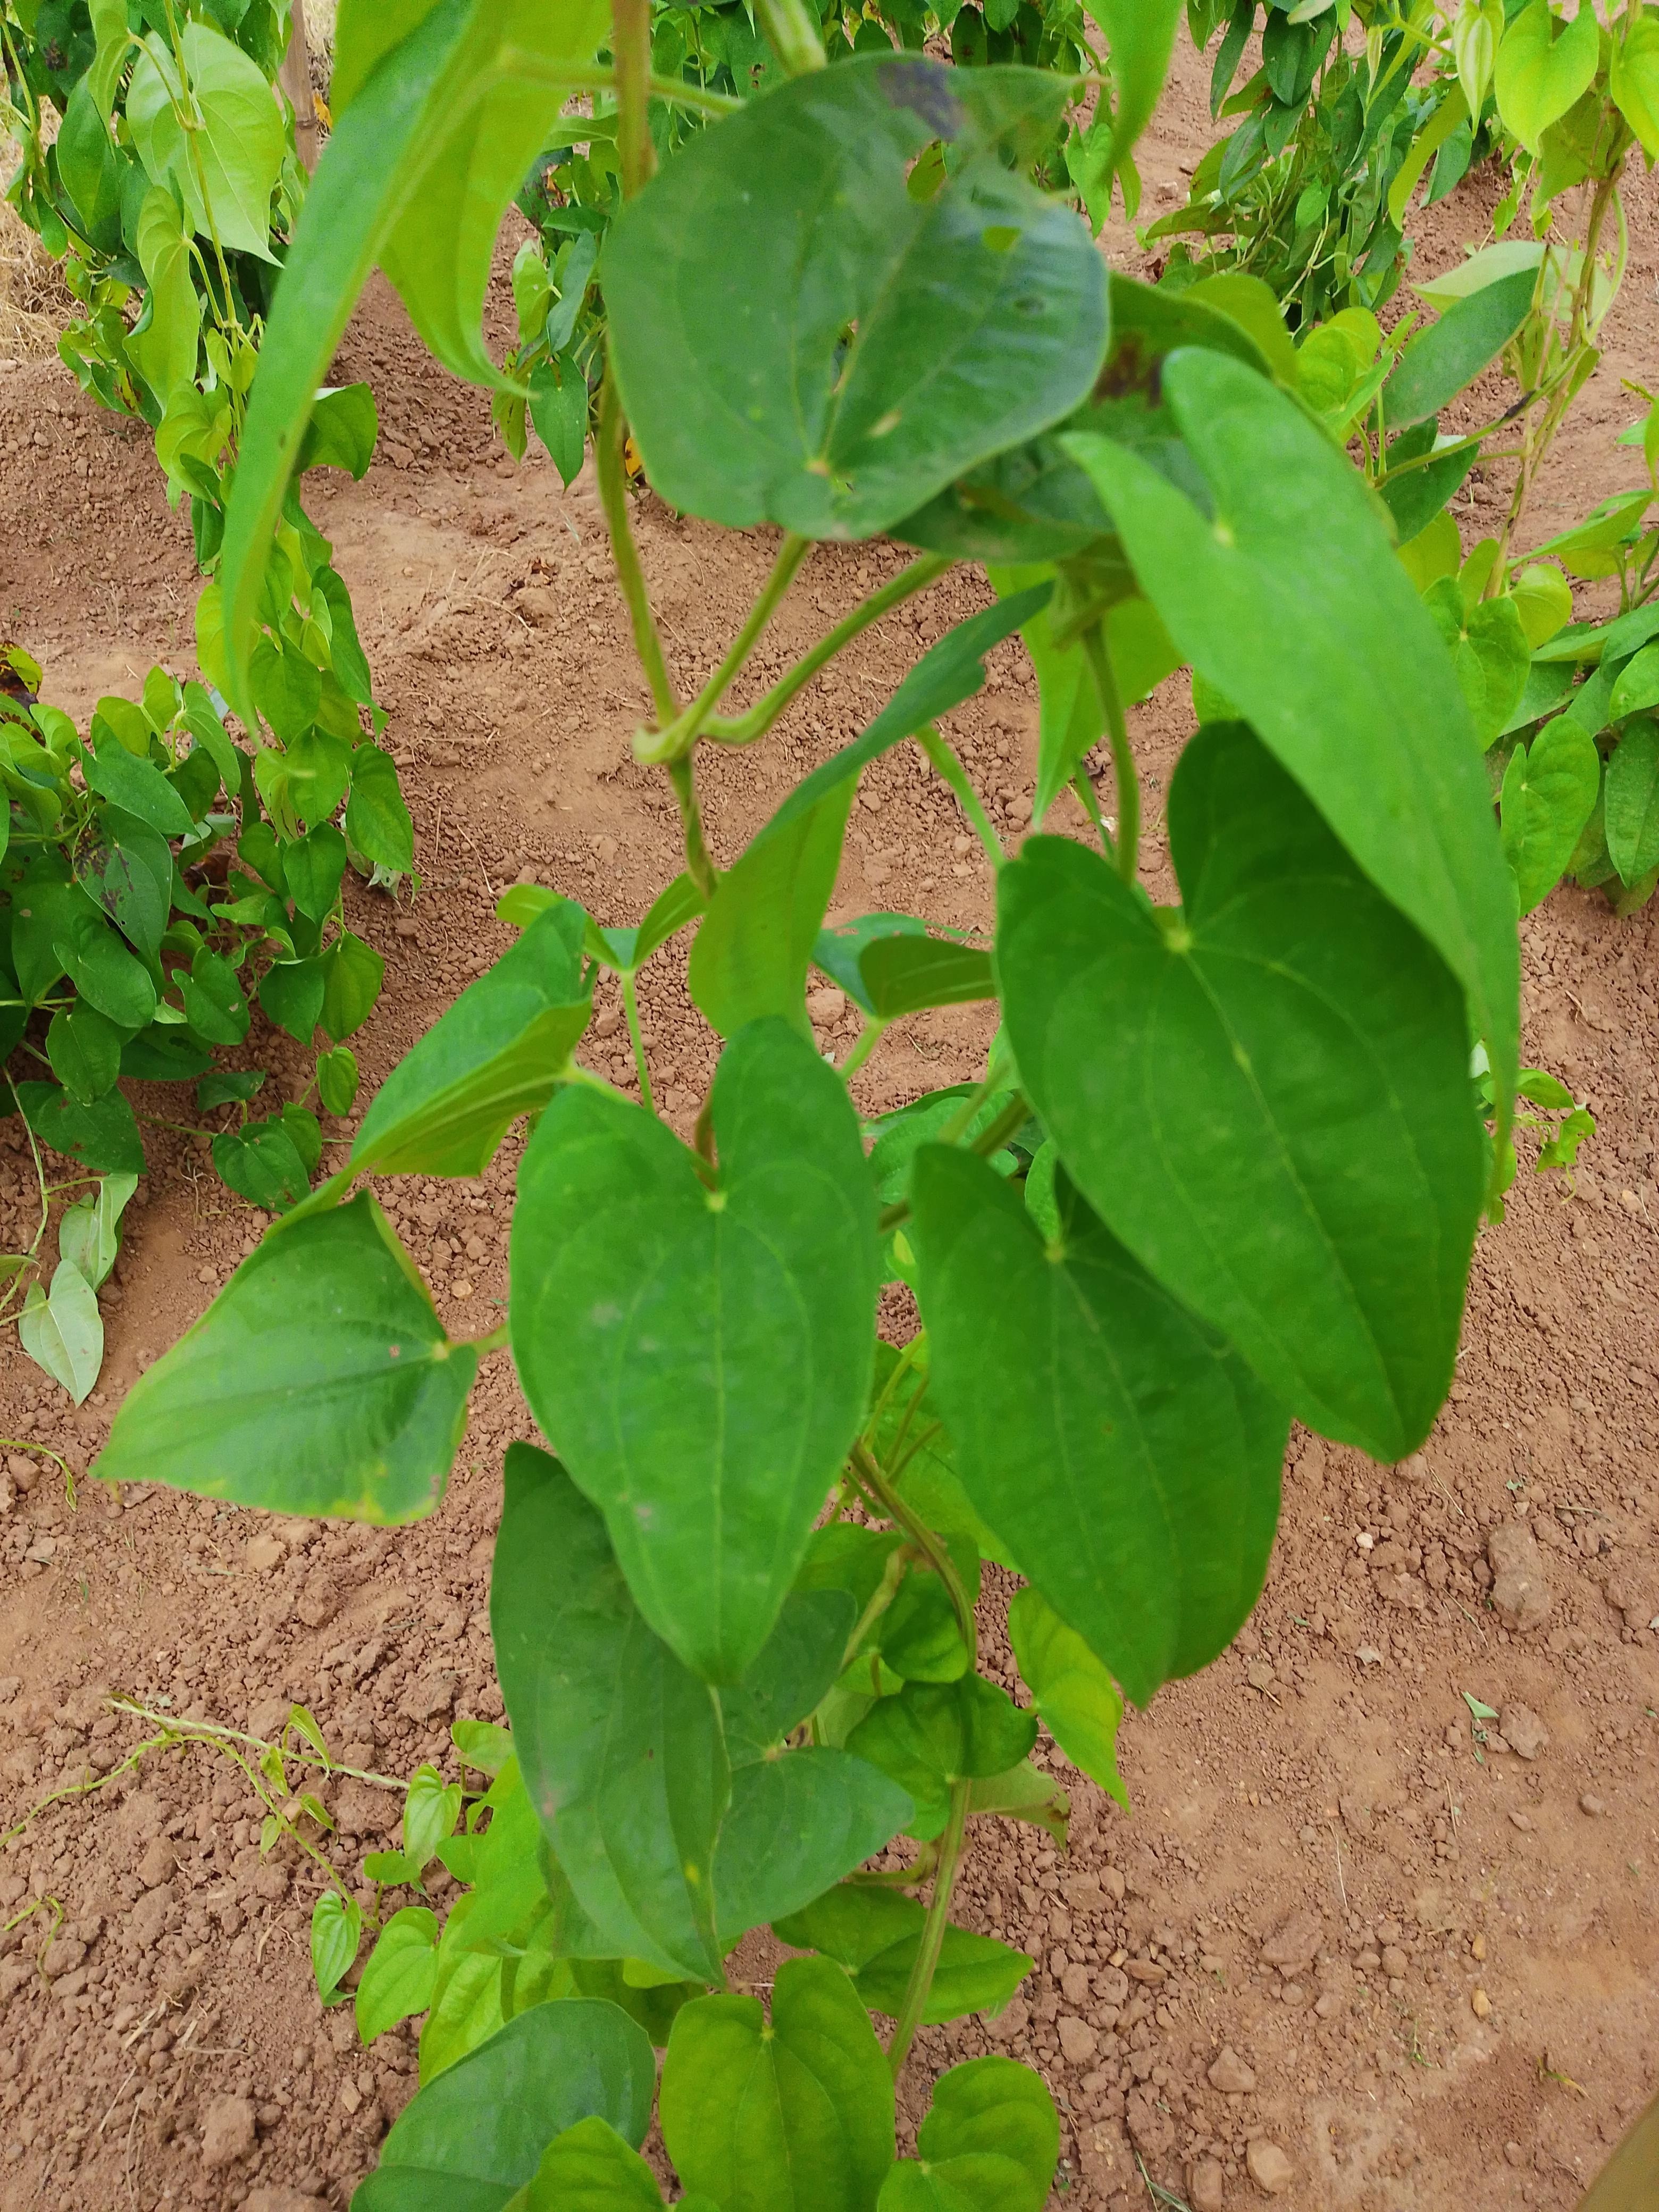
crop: yam
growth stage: vegetative
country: Nigeria
